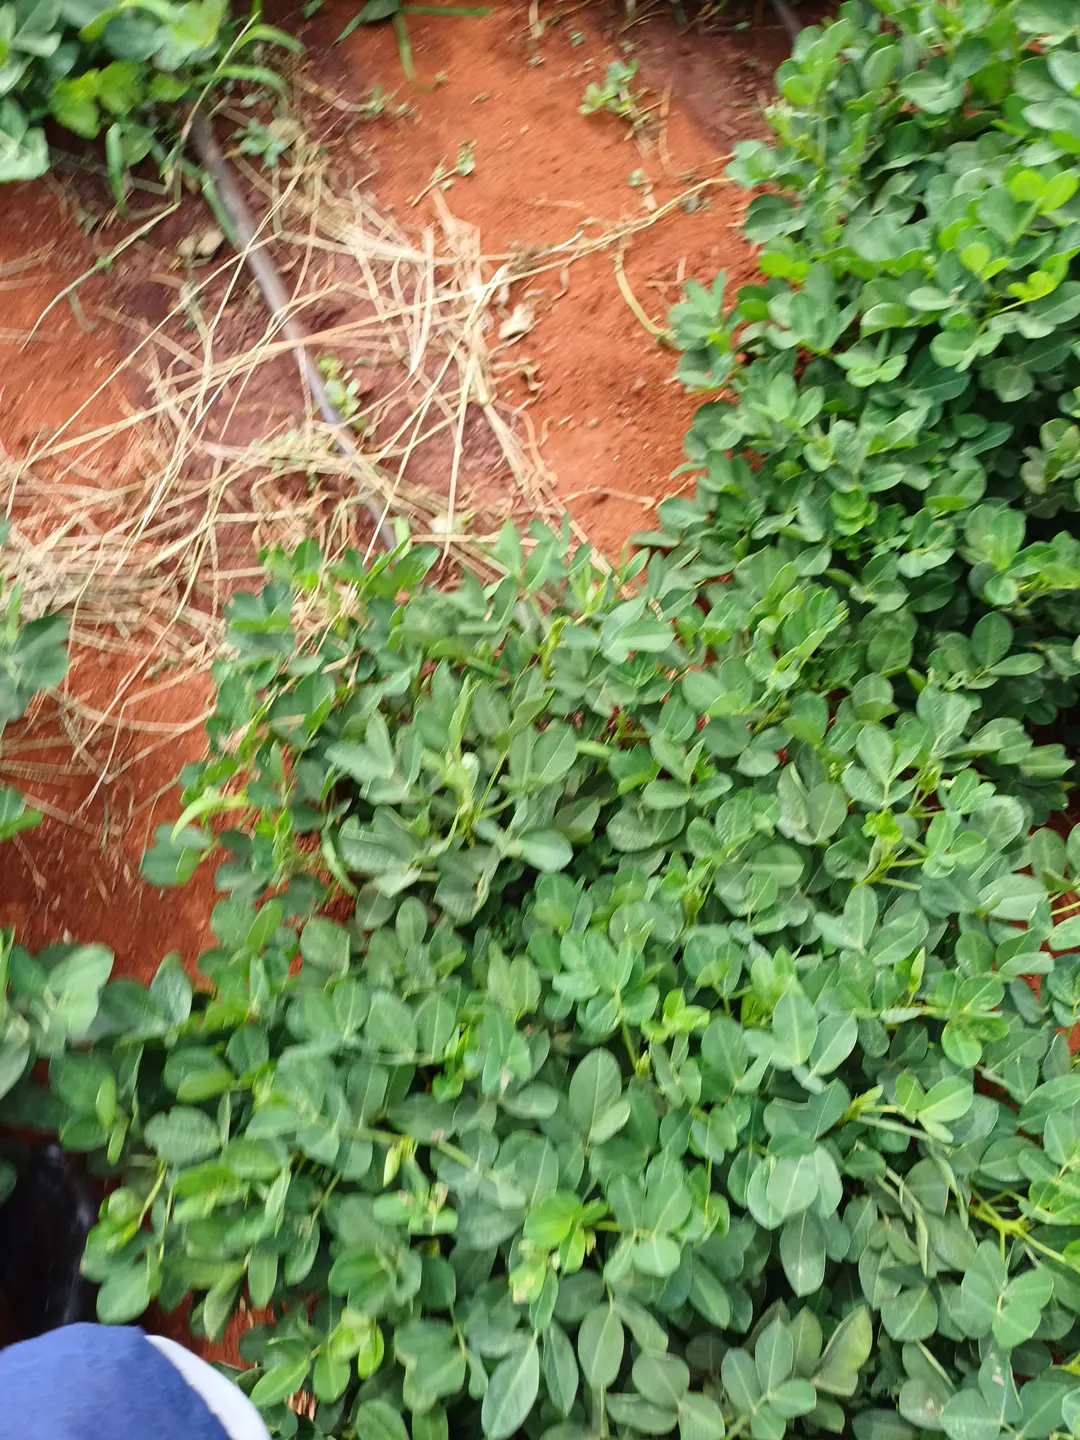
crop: groundnut
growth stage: pegging
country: Kenya
